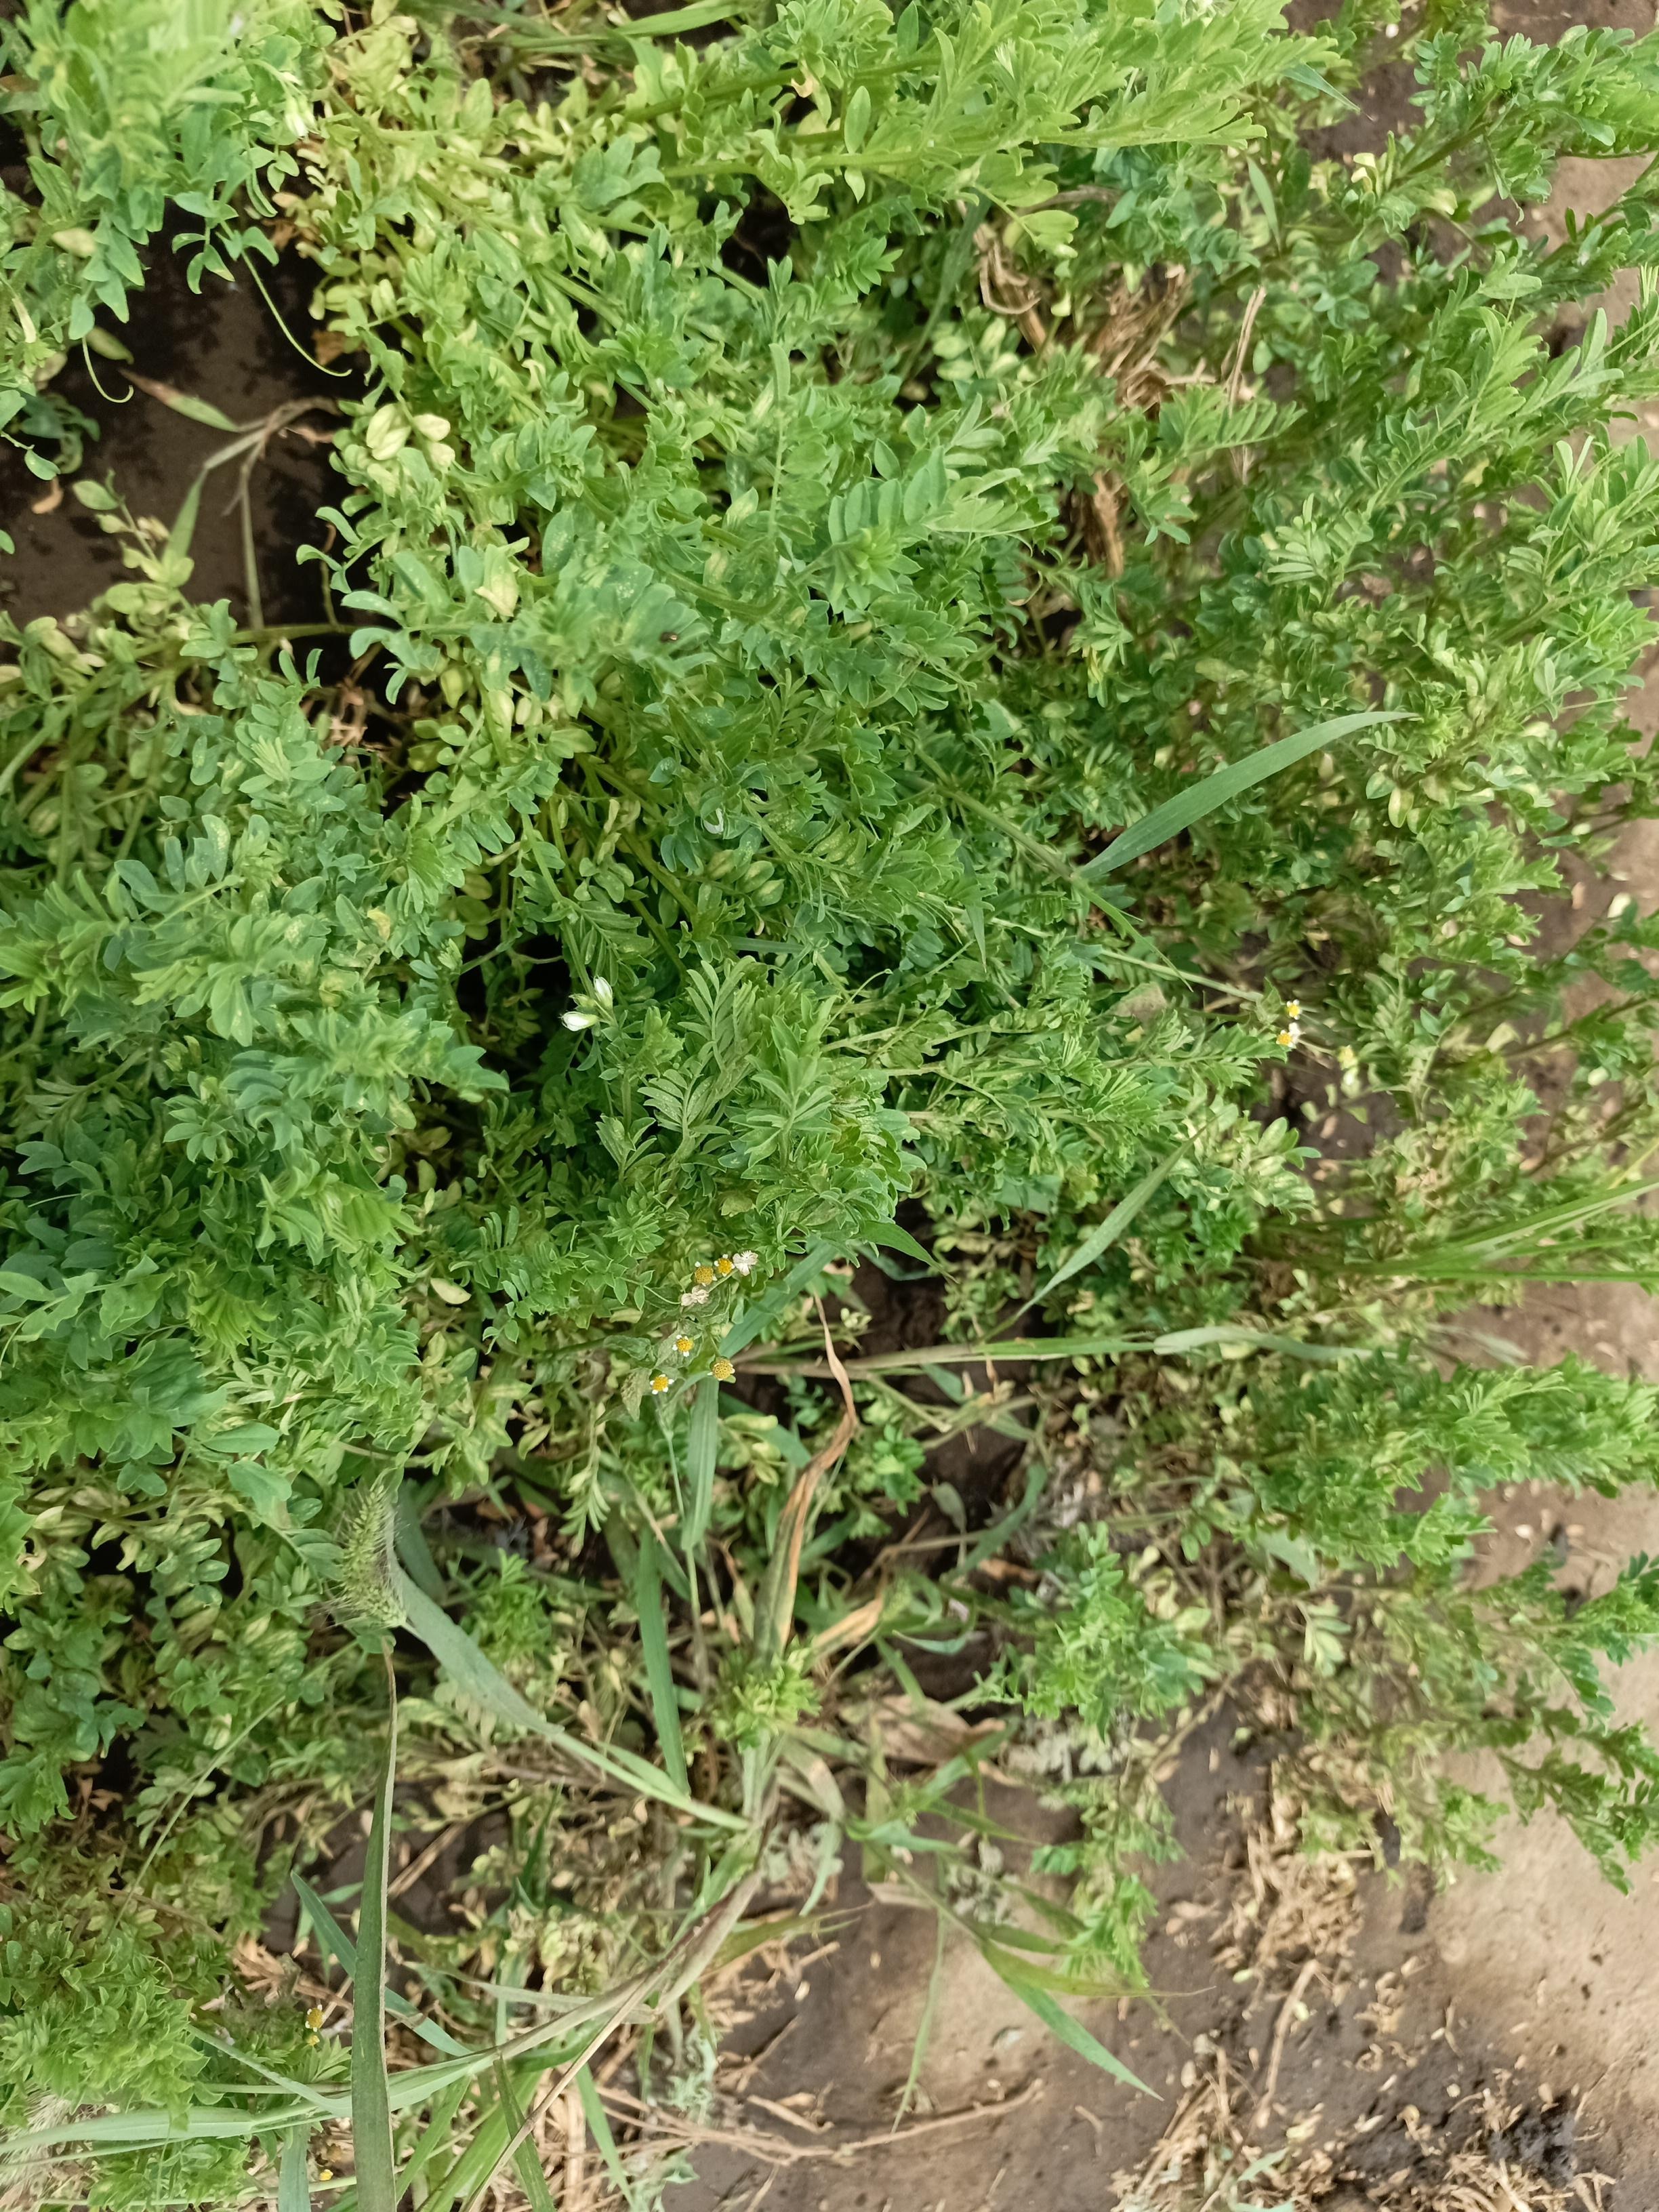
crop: lentil
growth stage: vegetative
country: Tanzania
